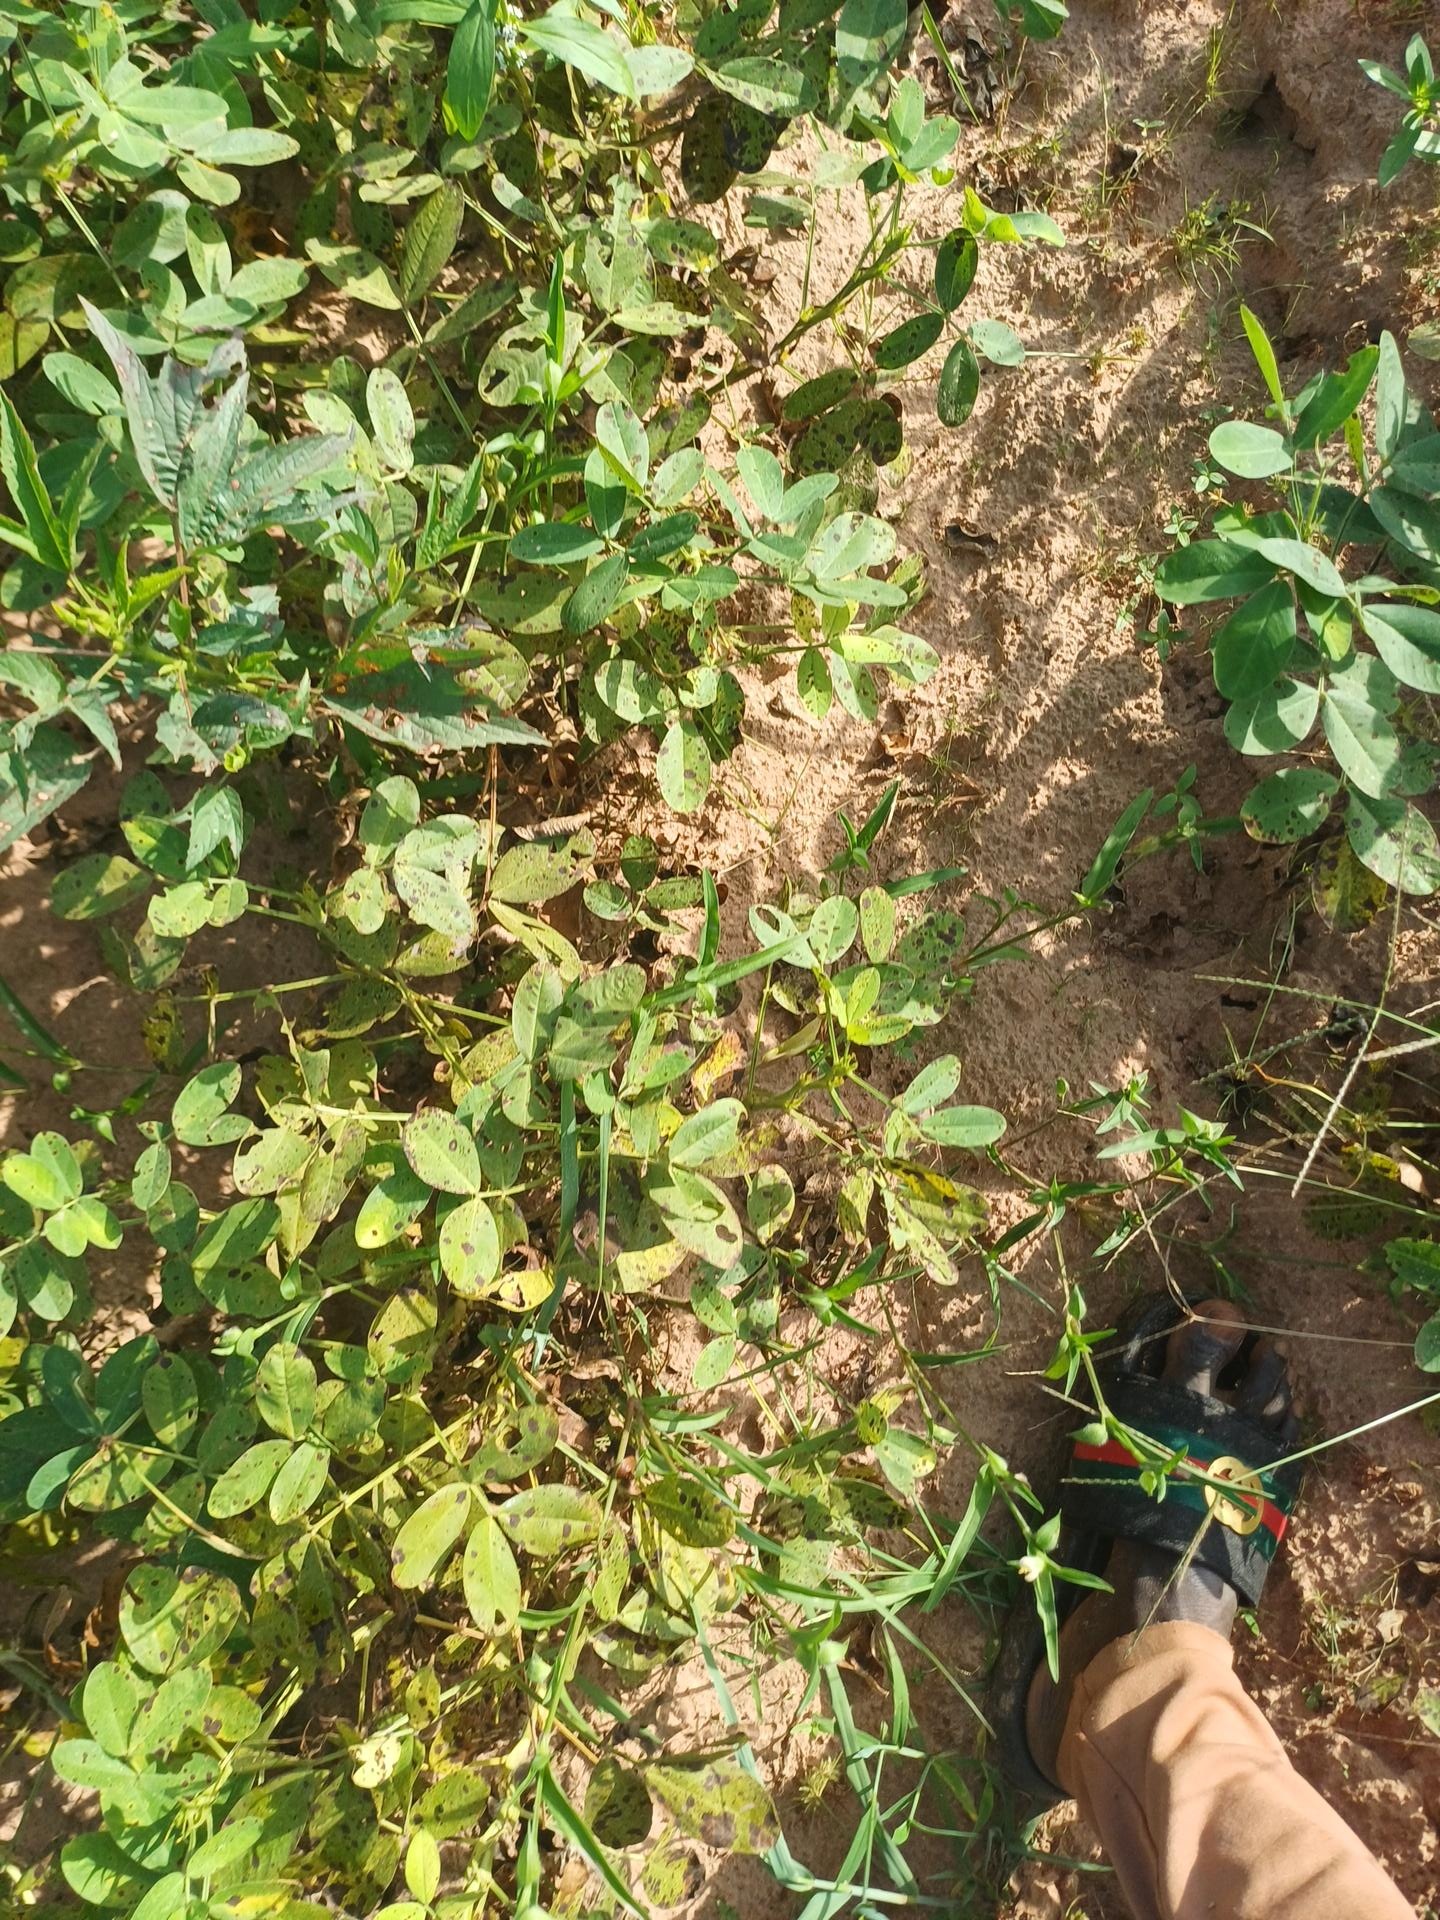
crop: groundnut
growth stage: flowering
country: Senegal
